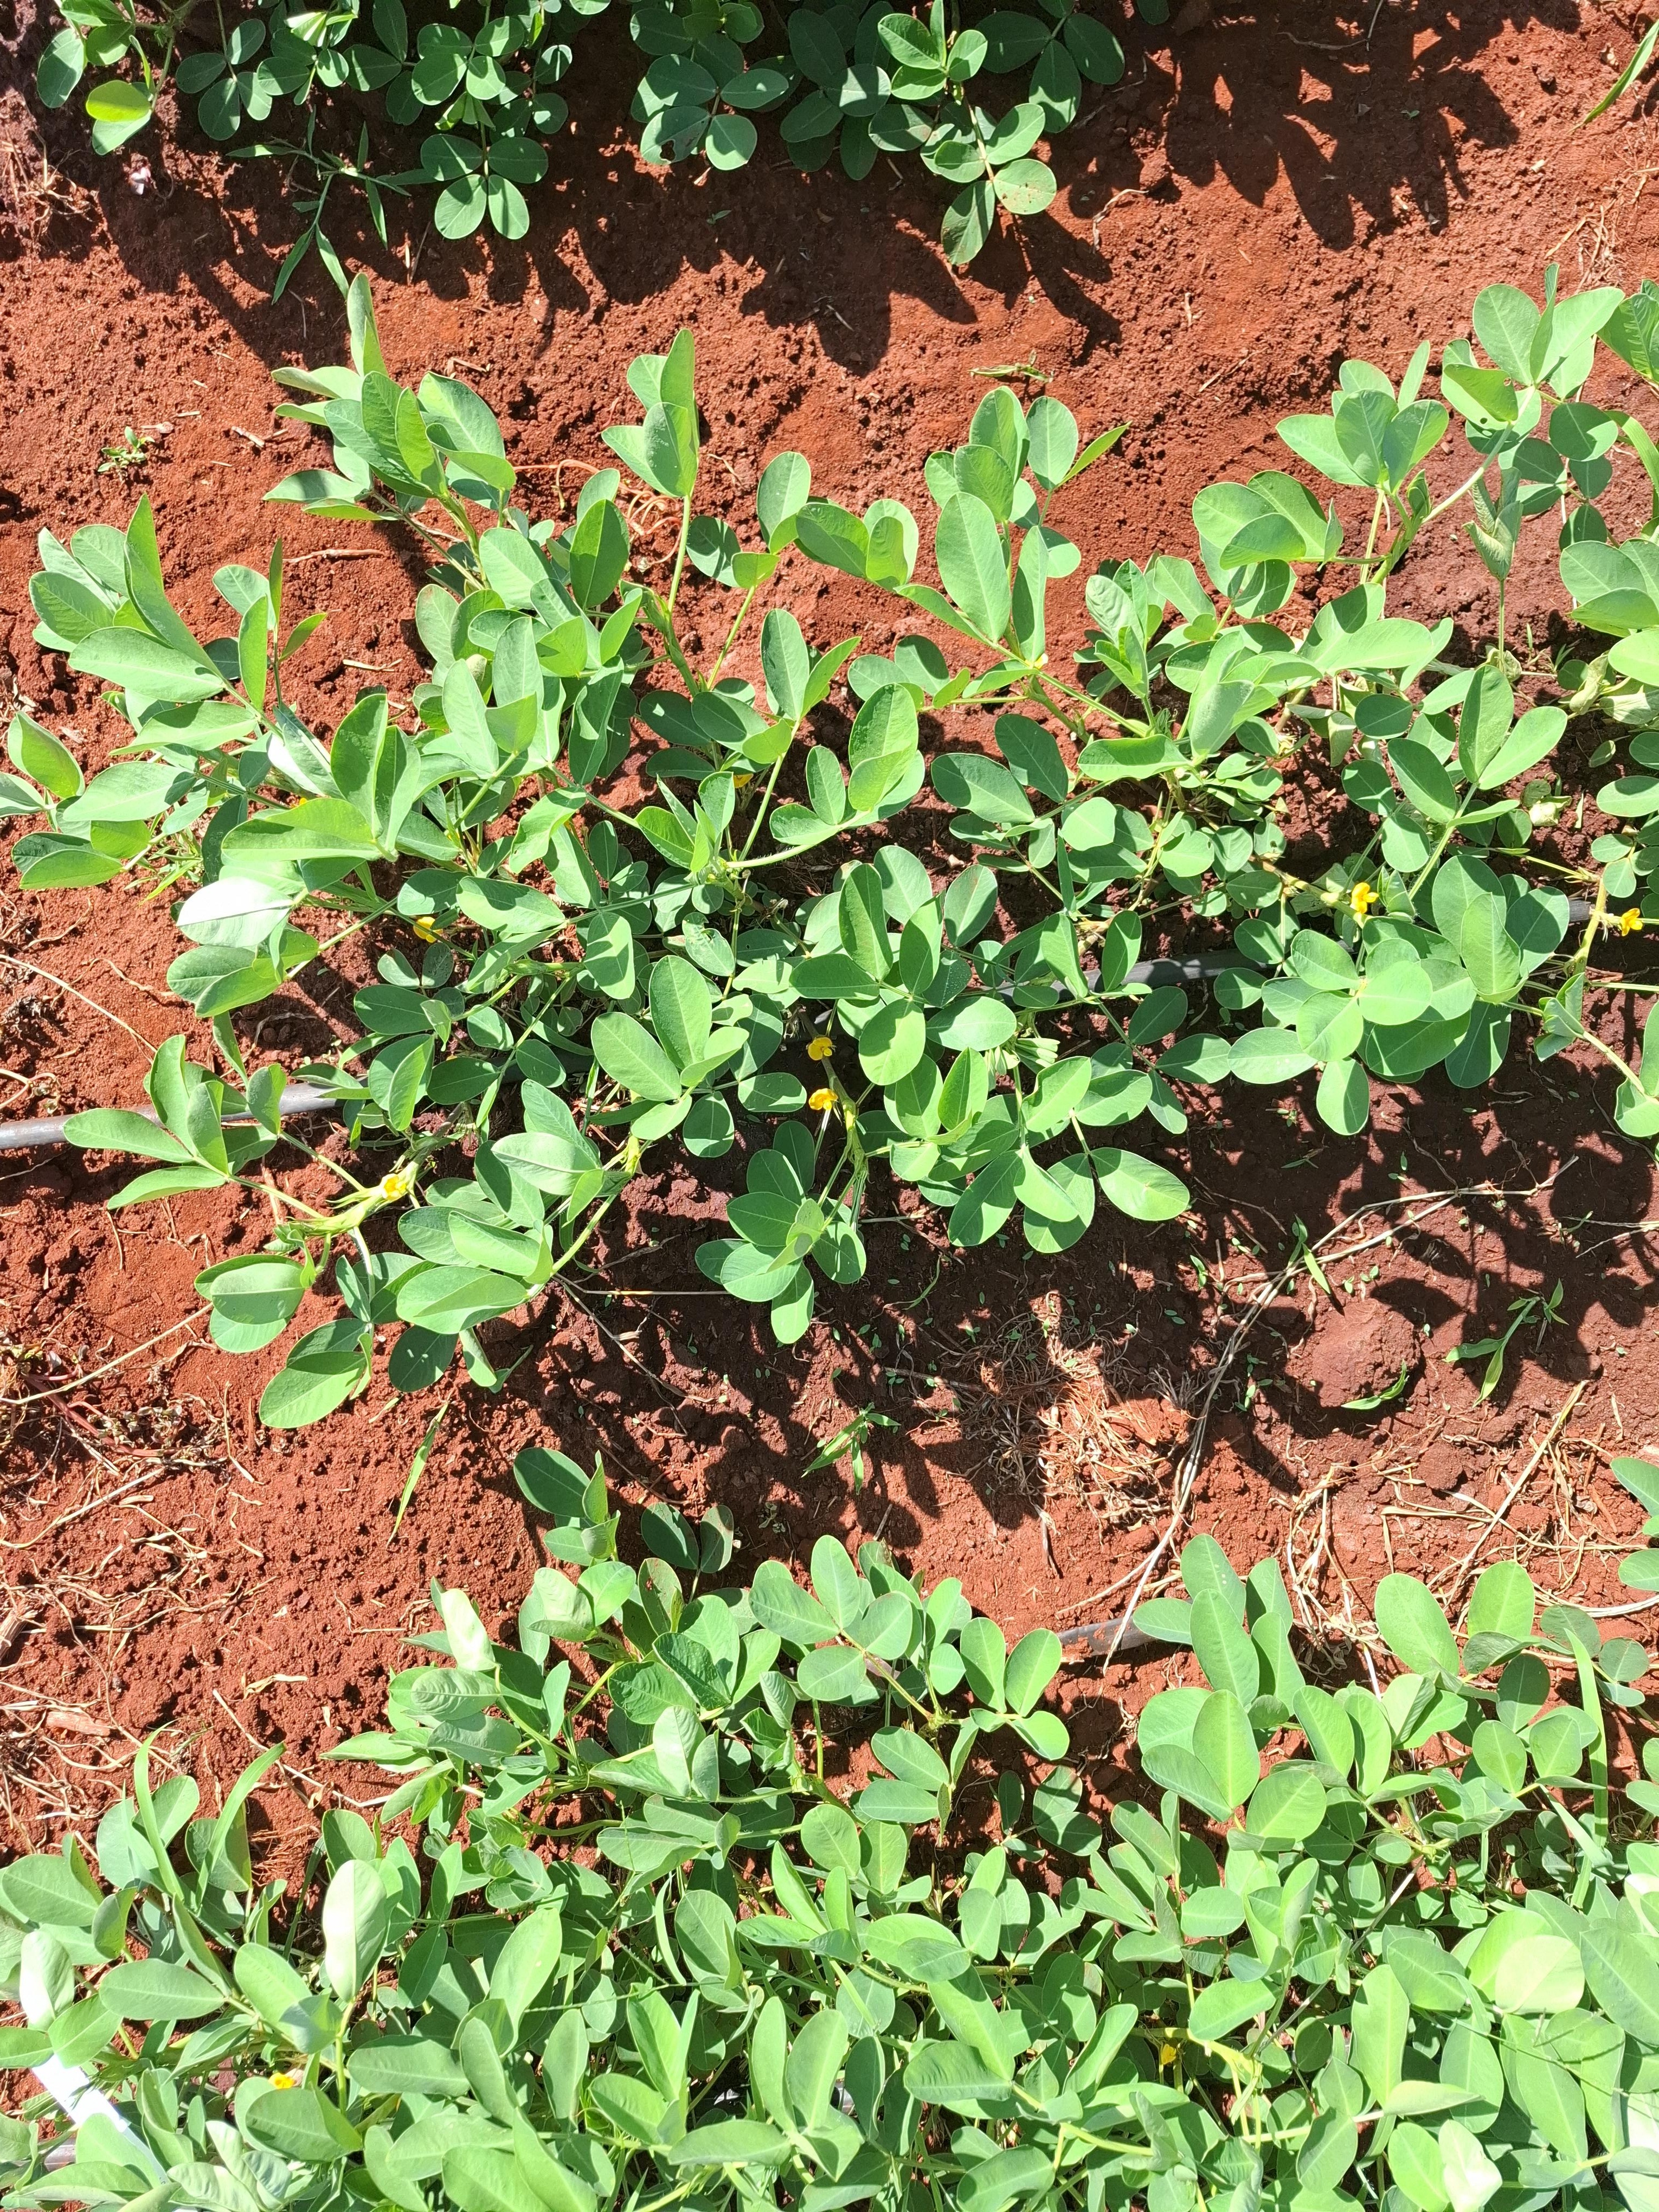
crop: groundnut
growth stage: flowering
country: Kenya
